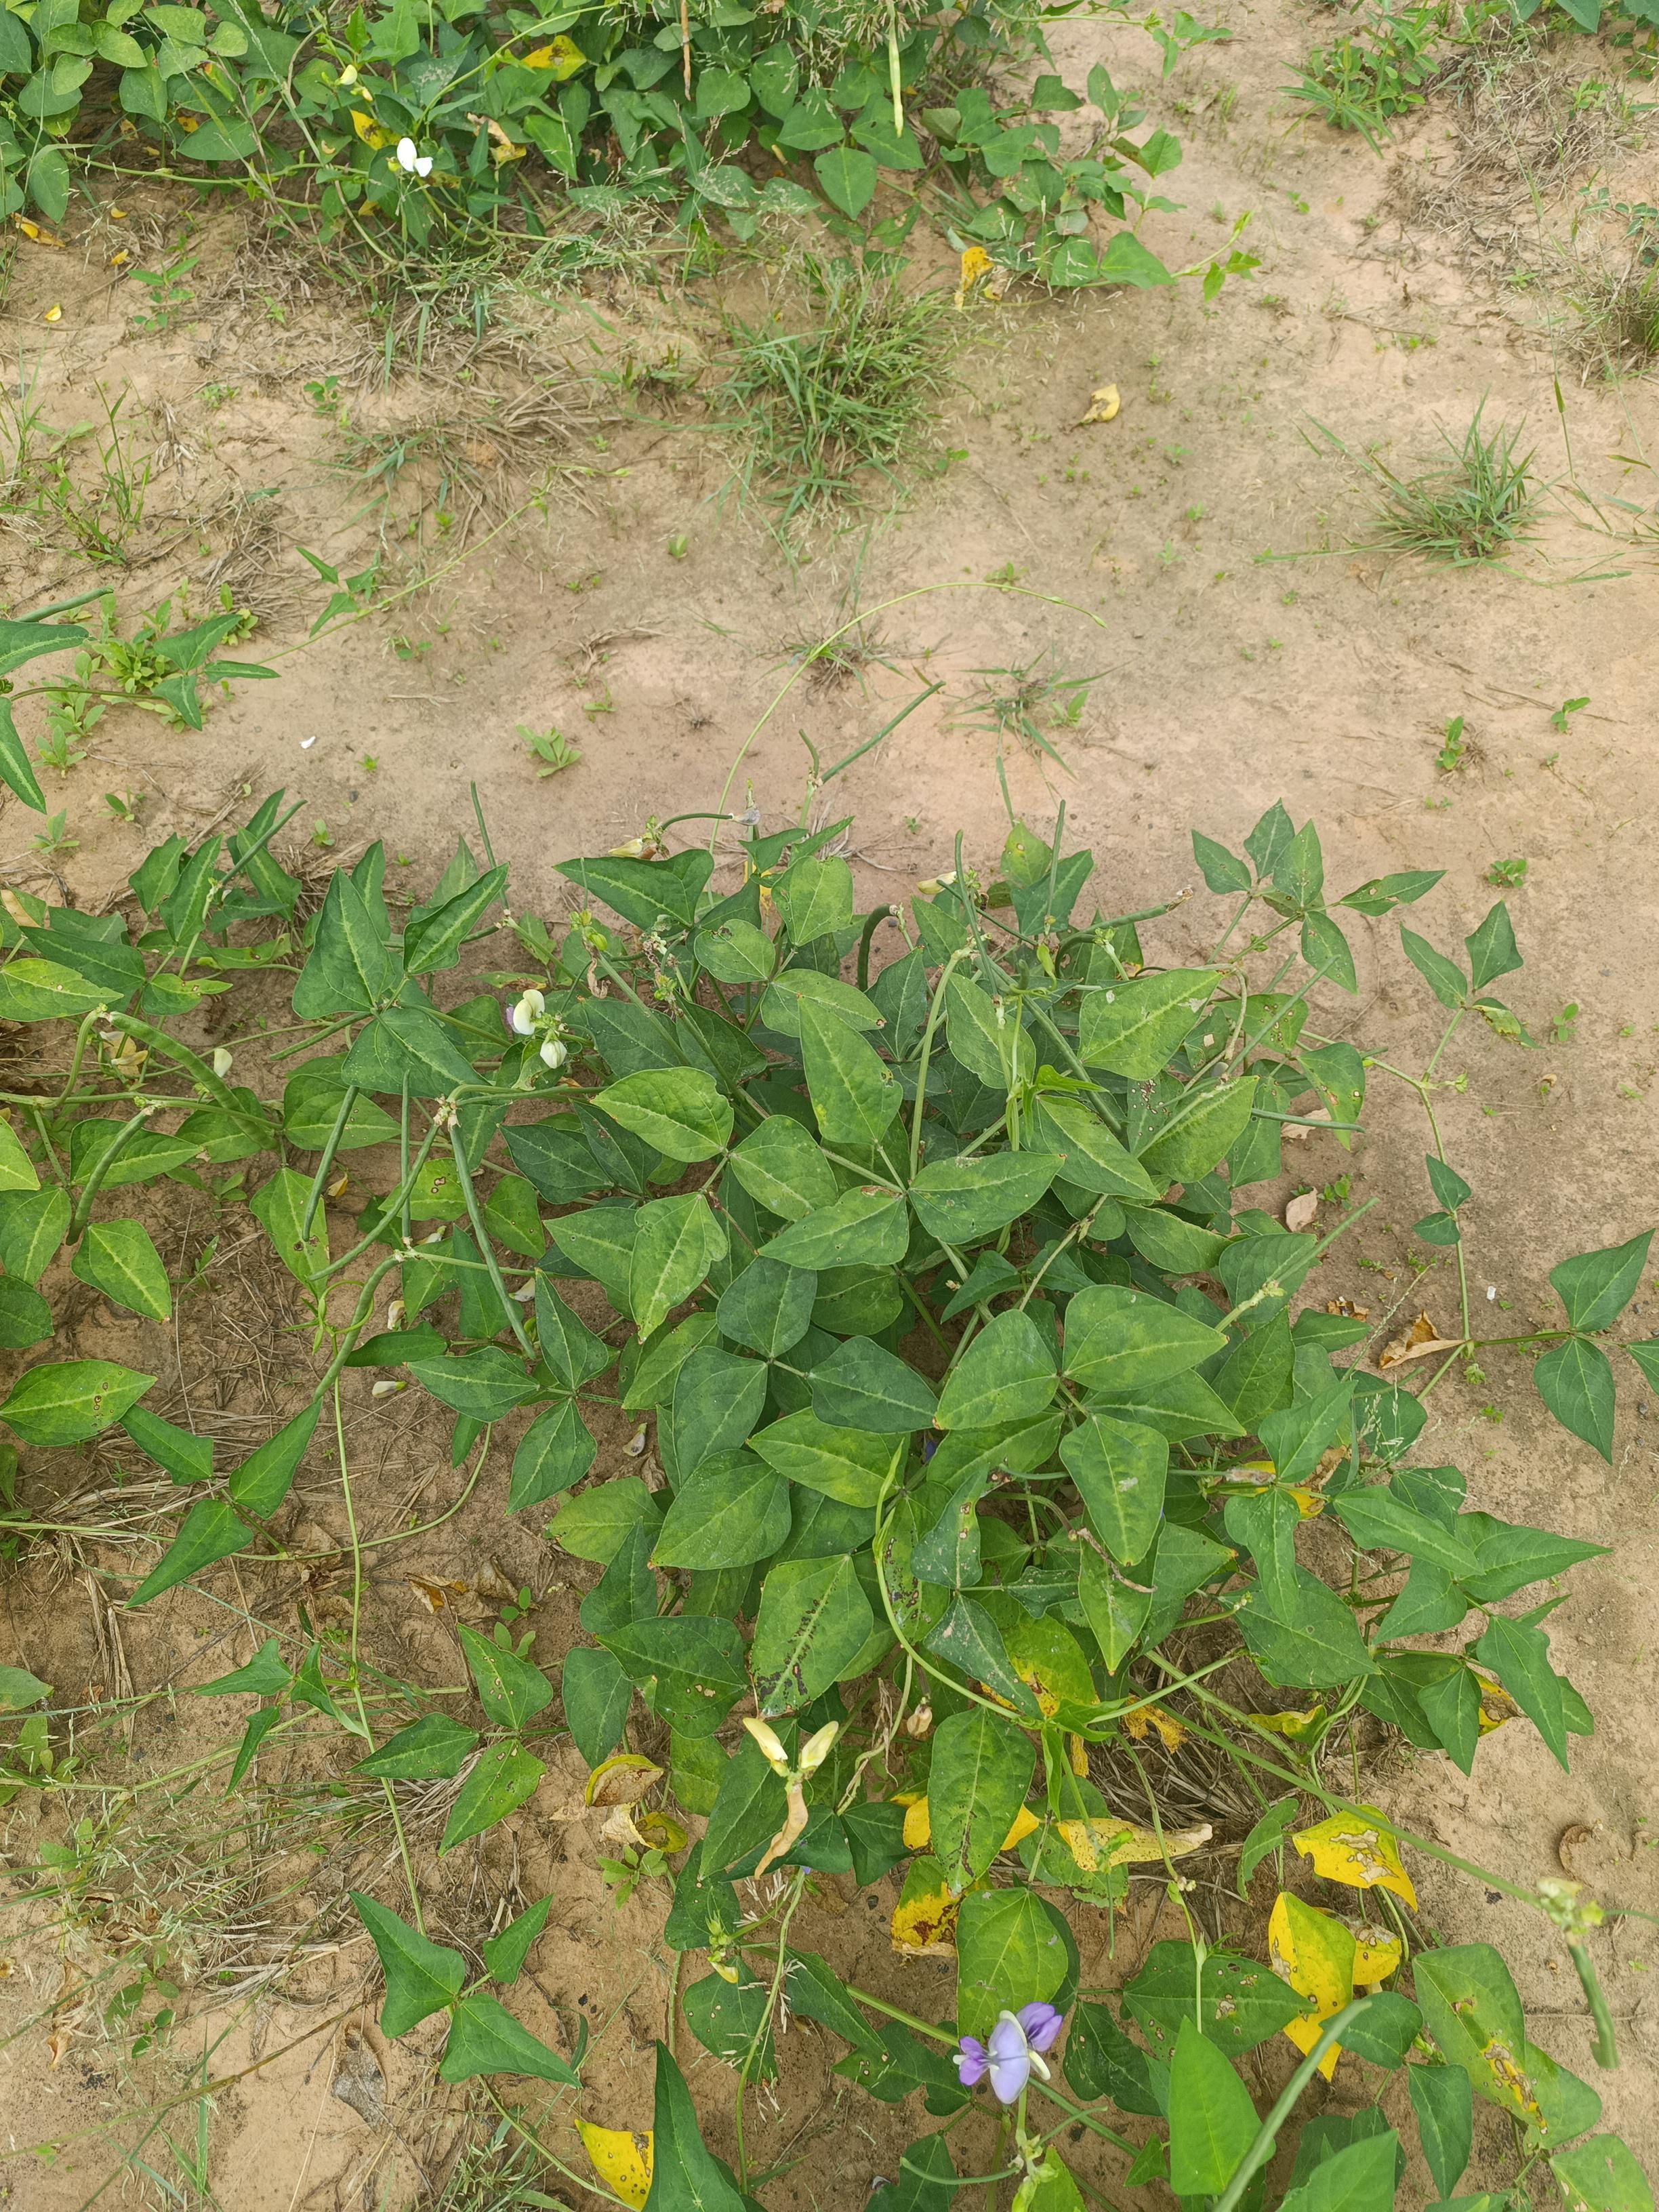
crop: cowpea
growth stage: maturity
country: Nigeria
